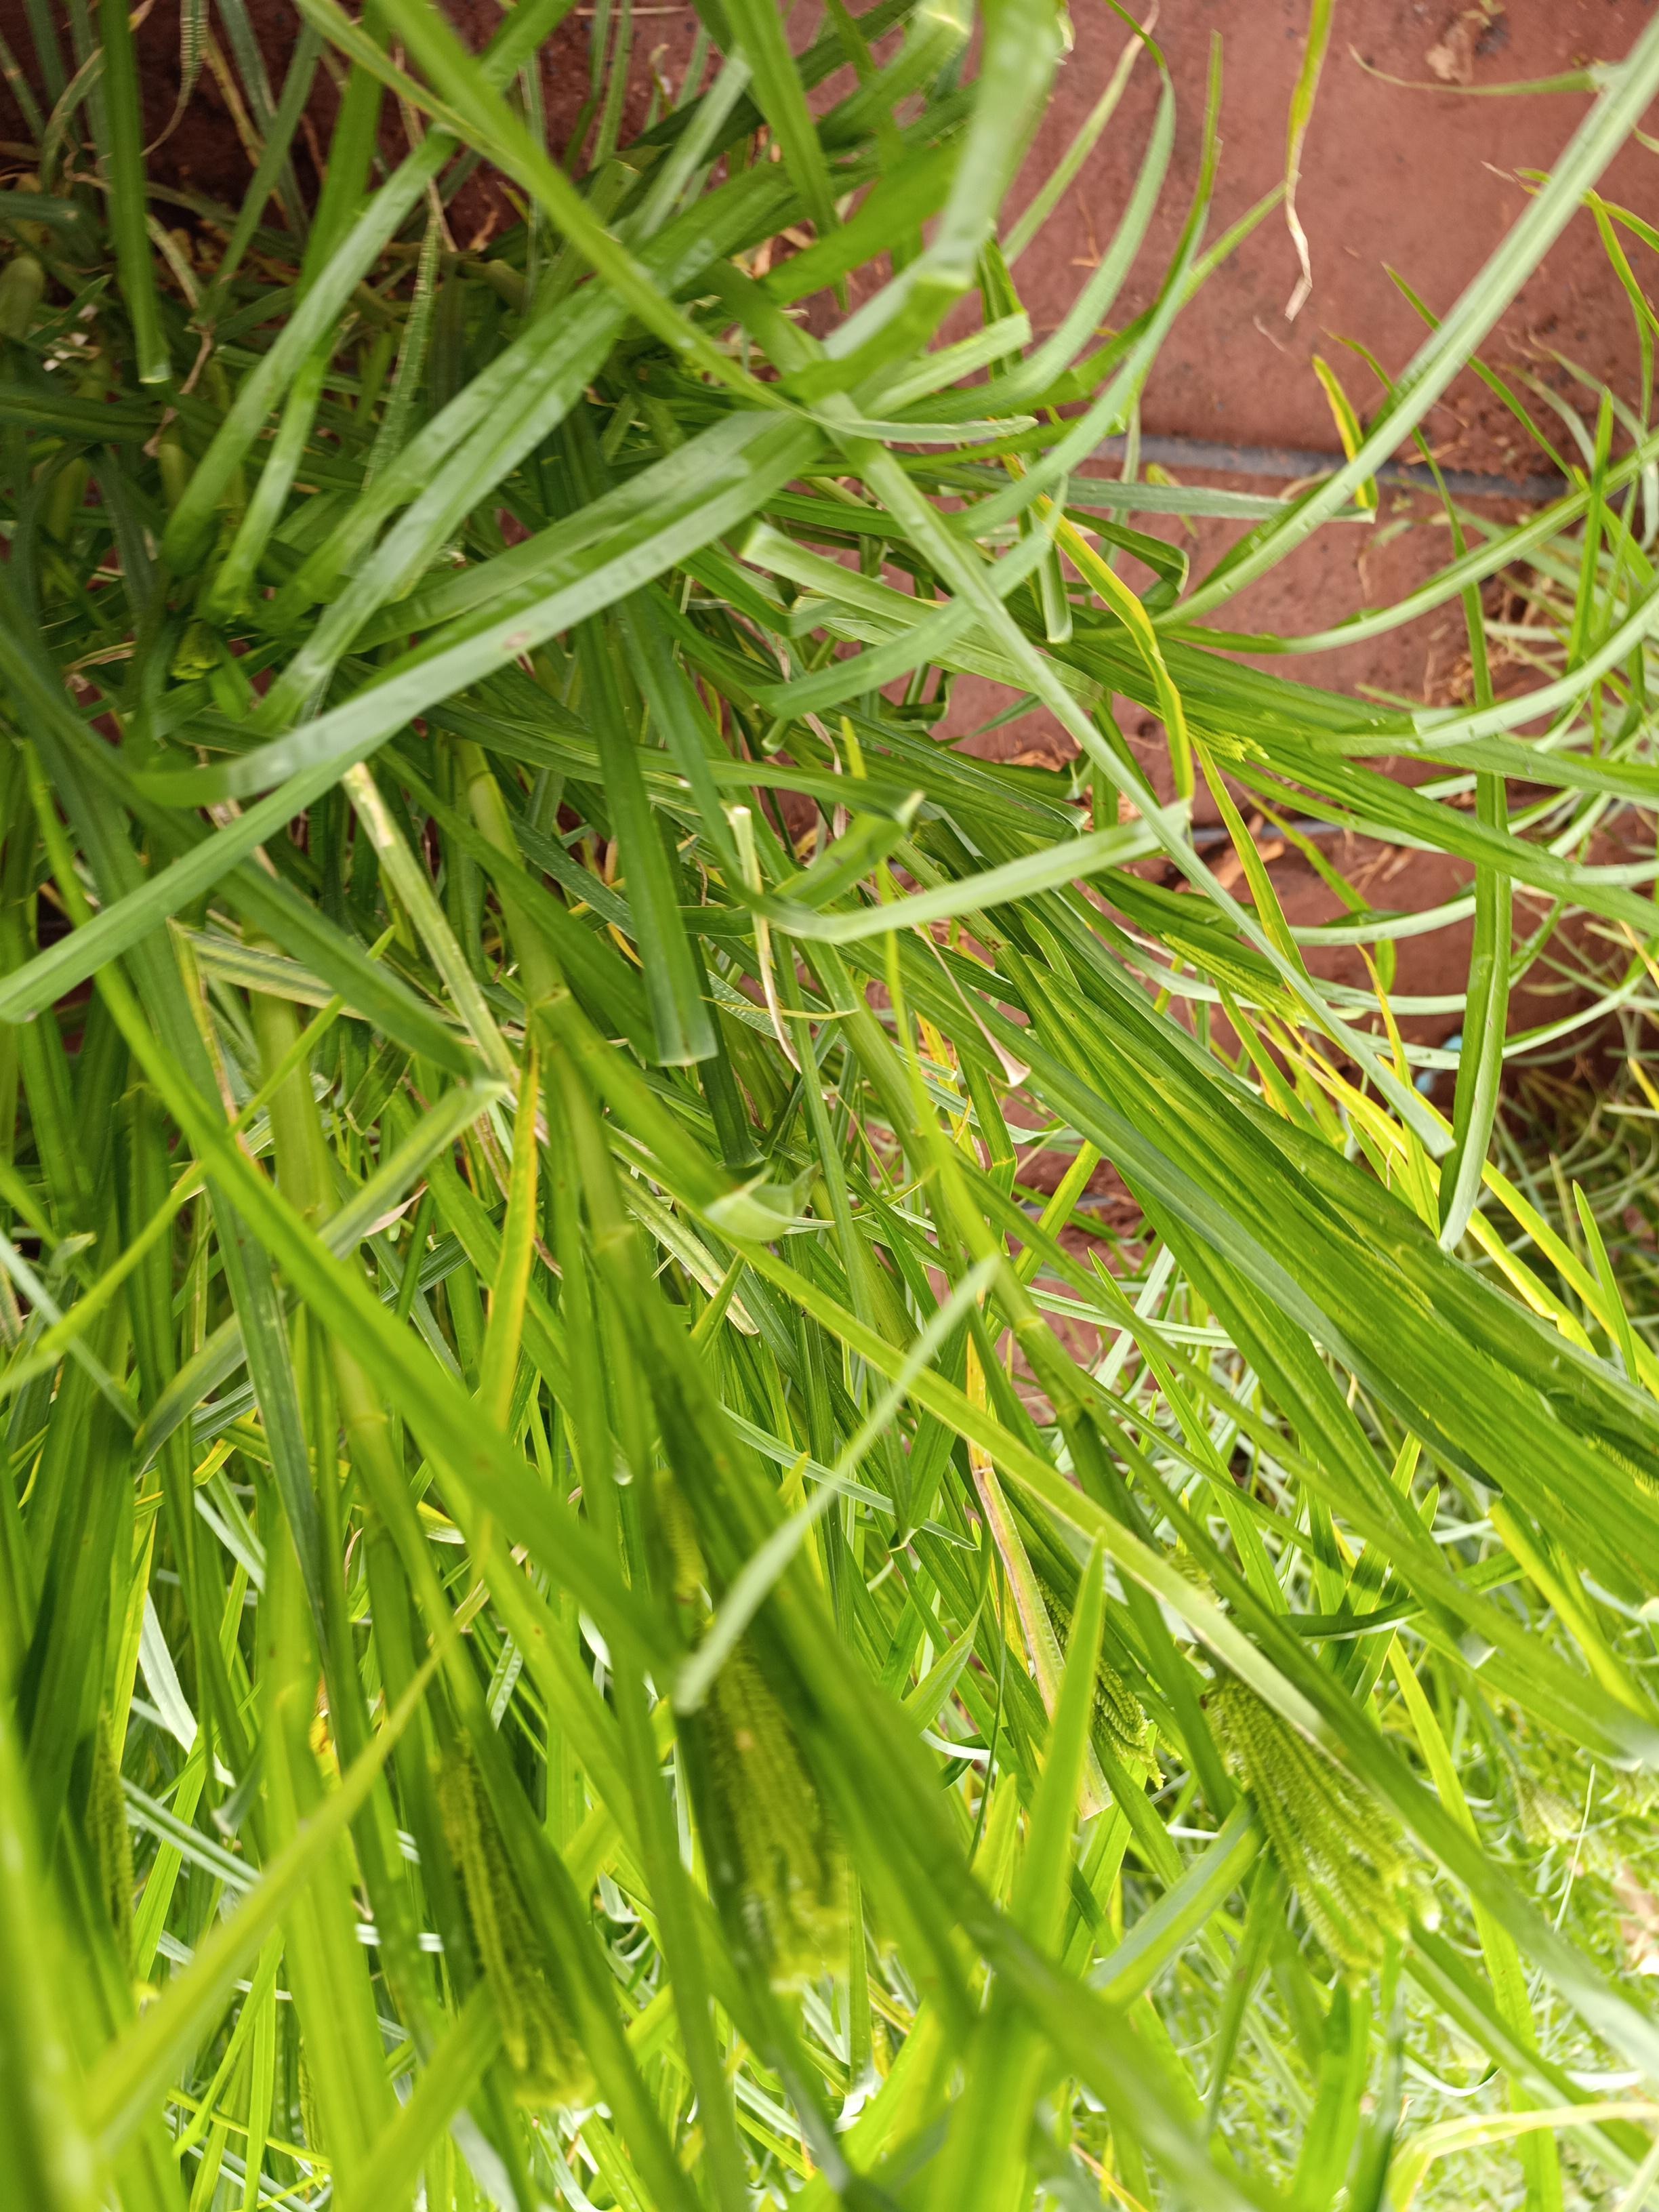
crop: finger millet
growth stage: heading tuber
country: Kenya
